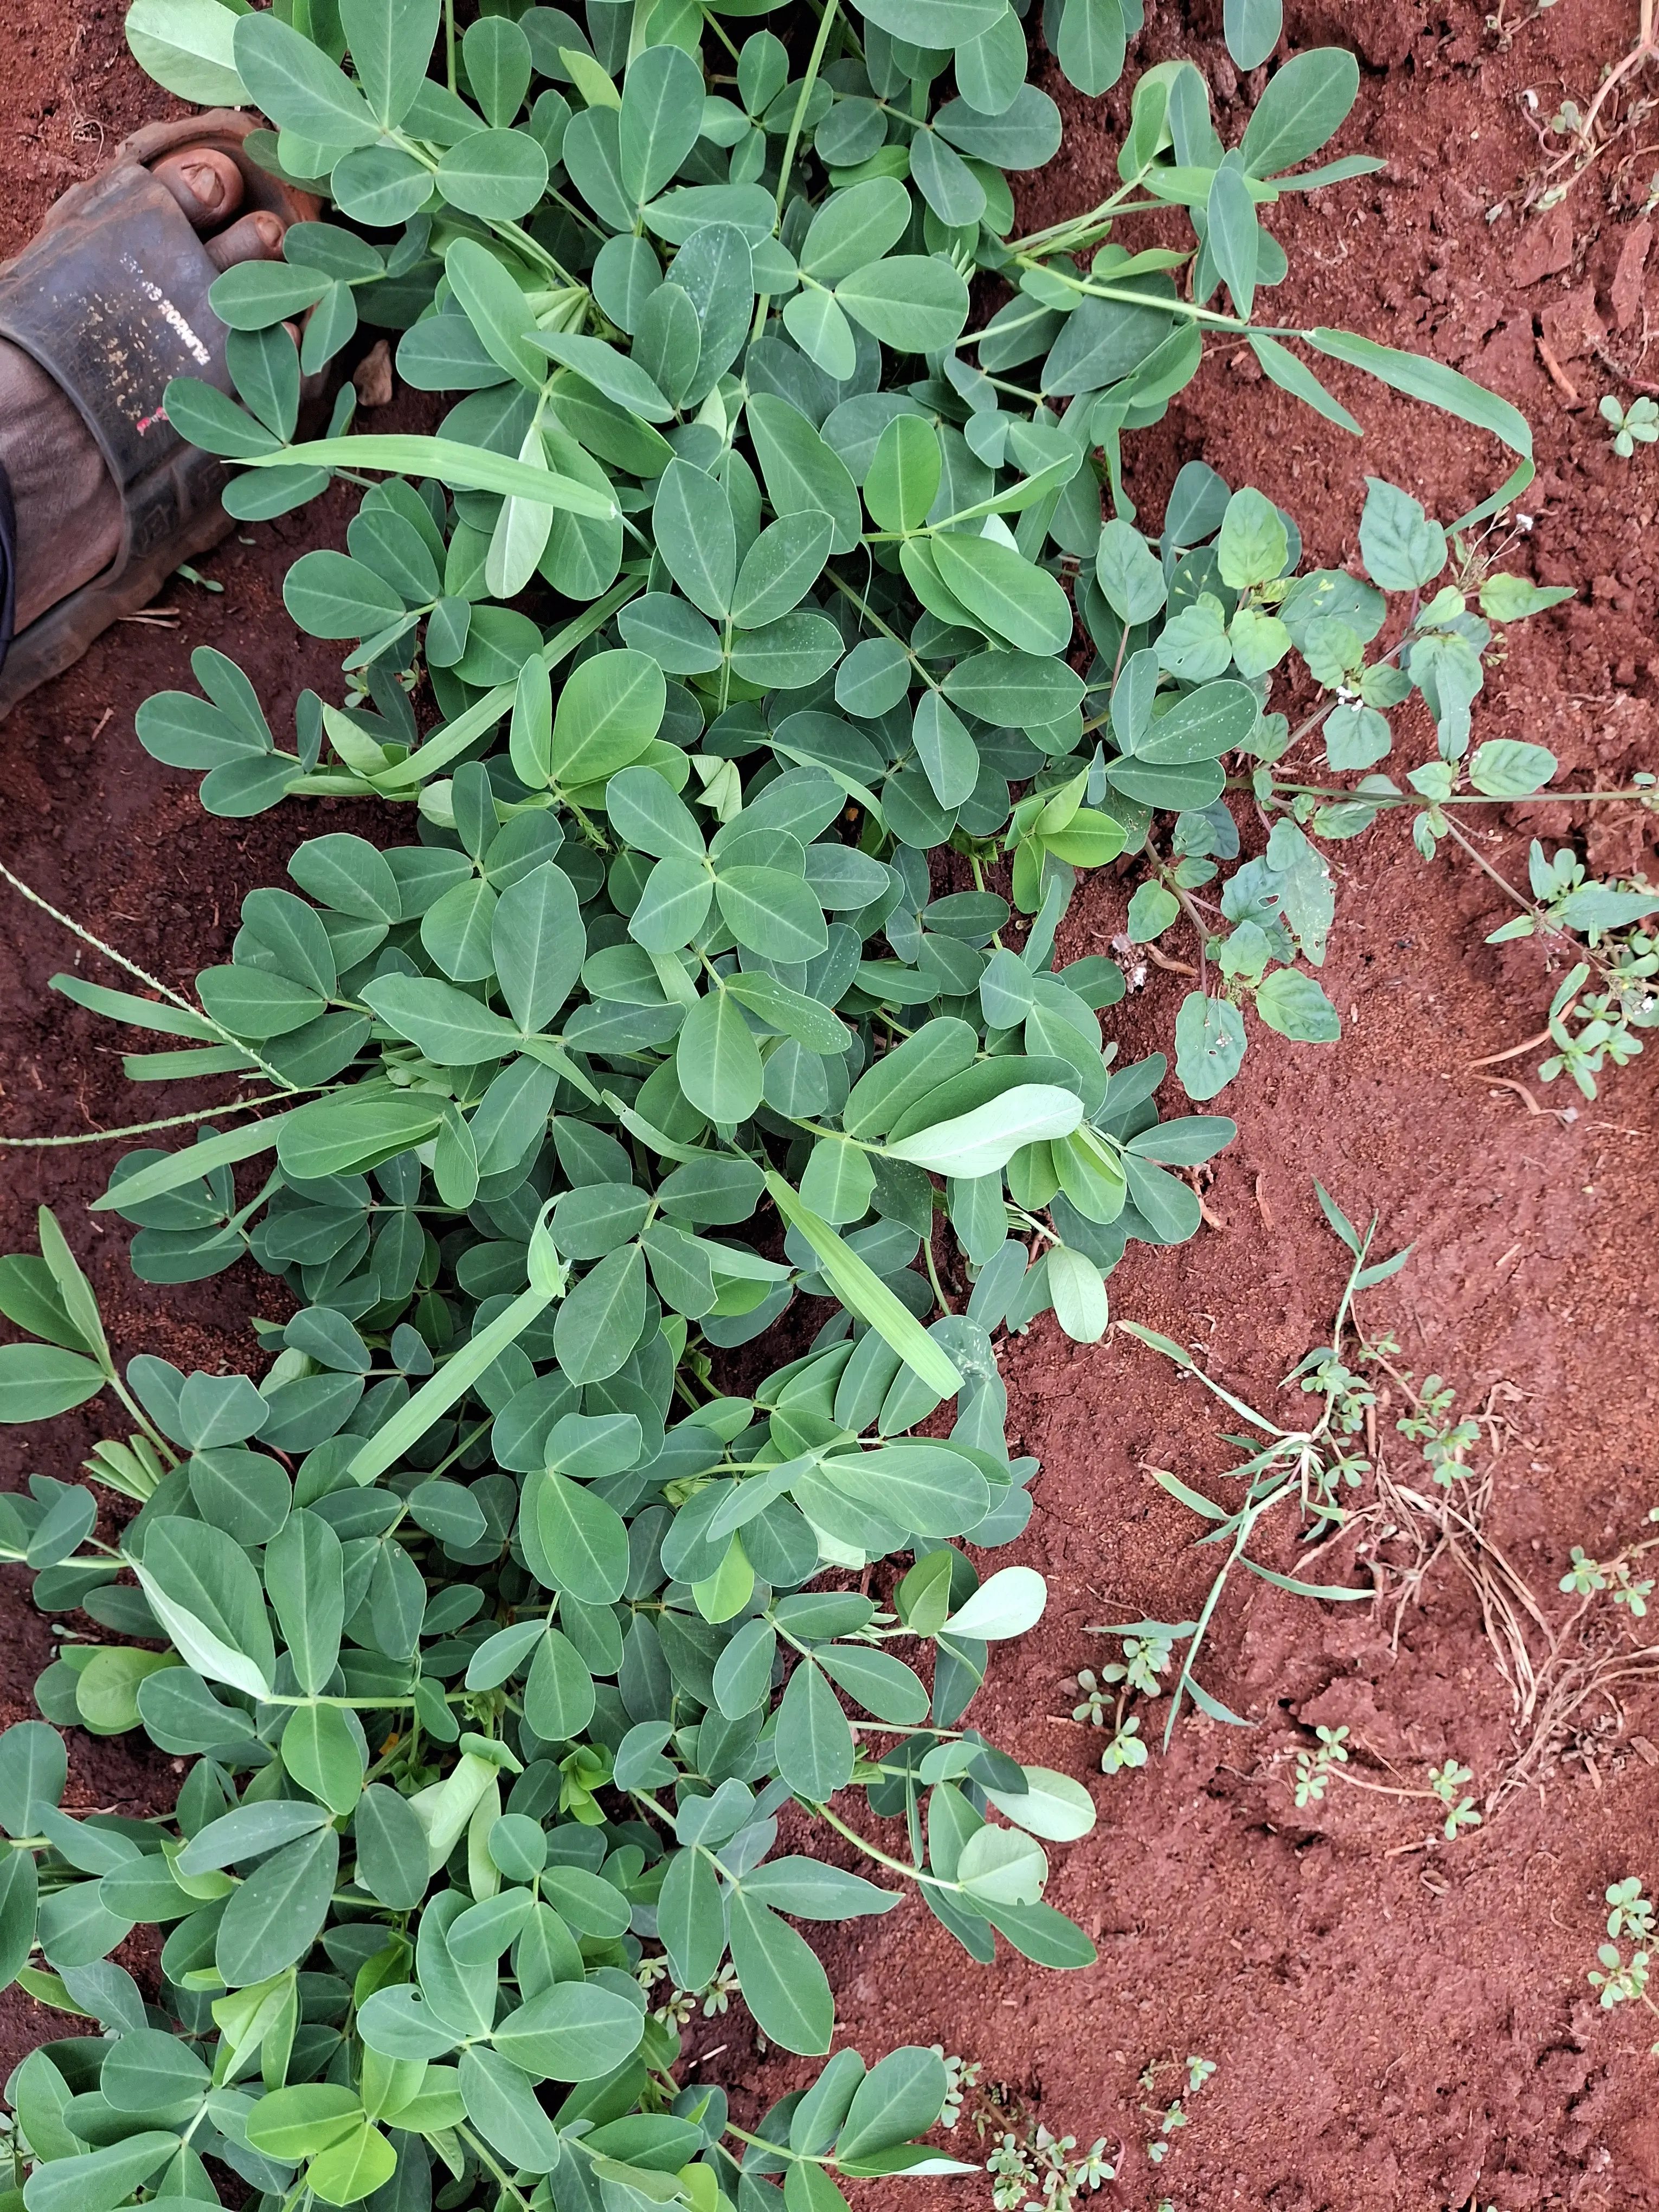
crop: groundnut
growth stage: flowering
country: Kenya
